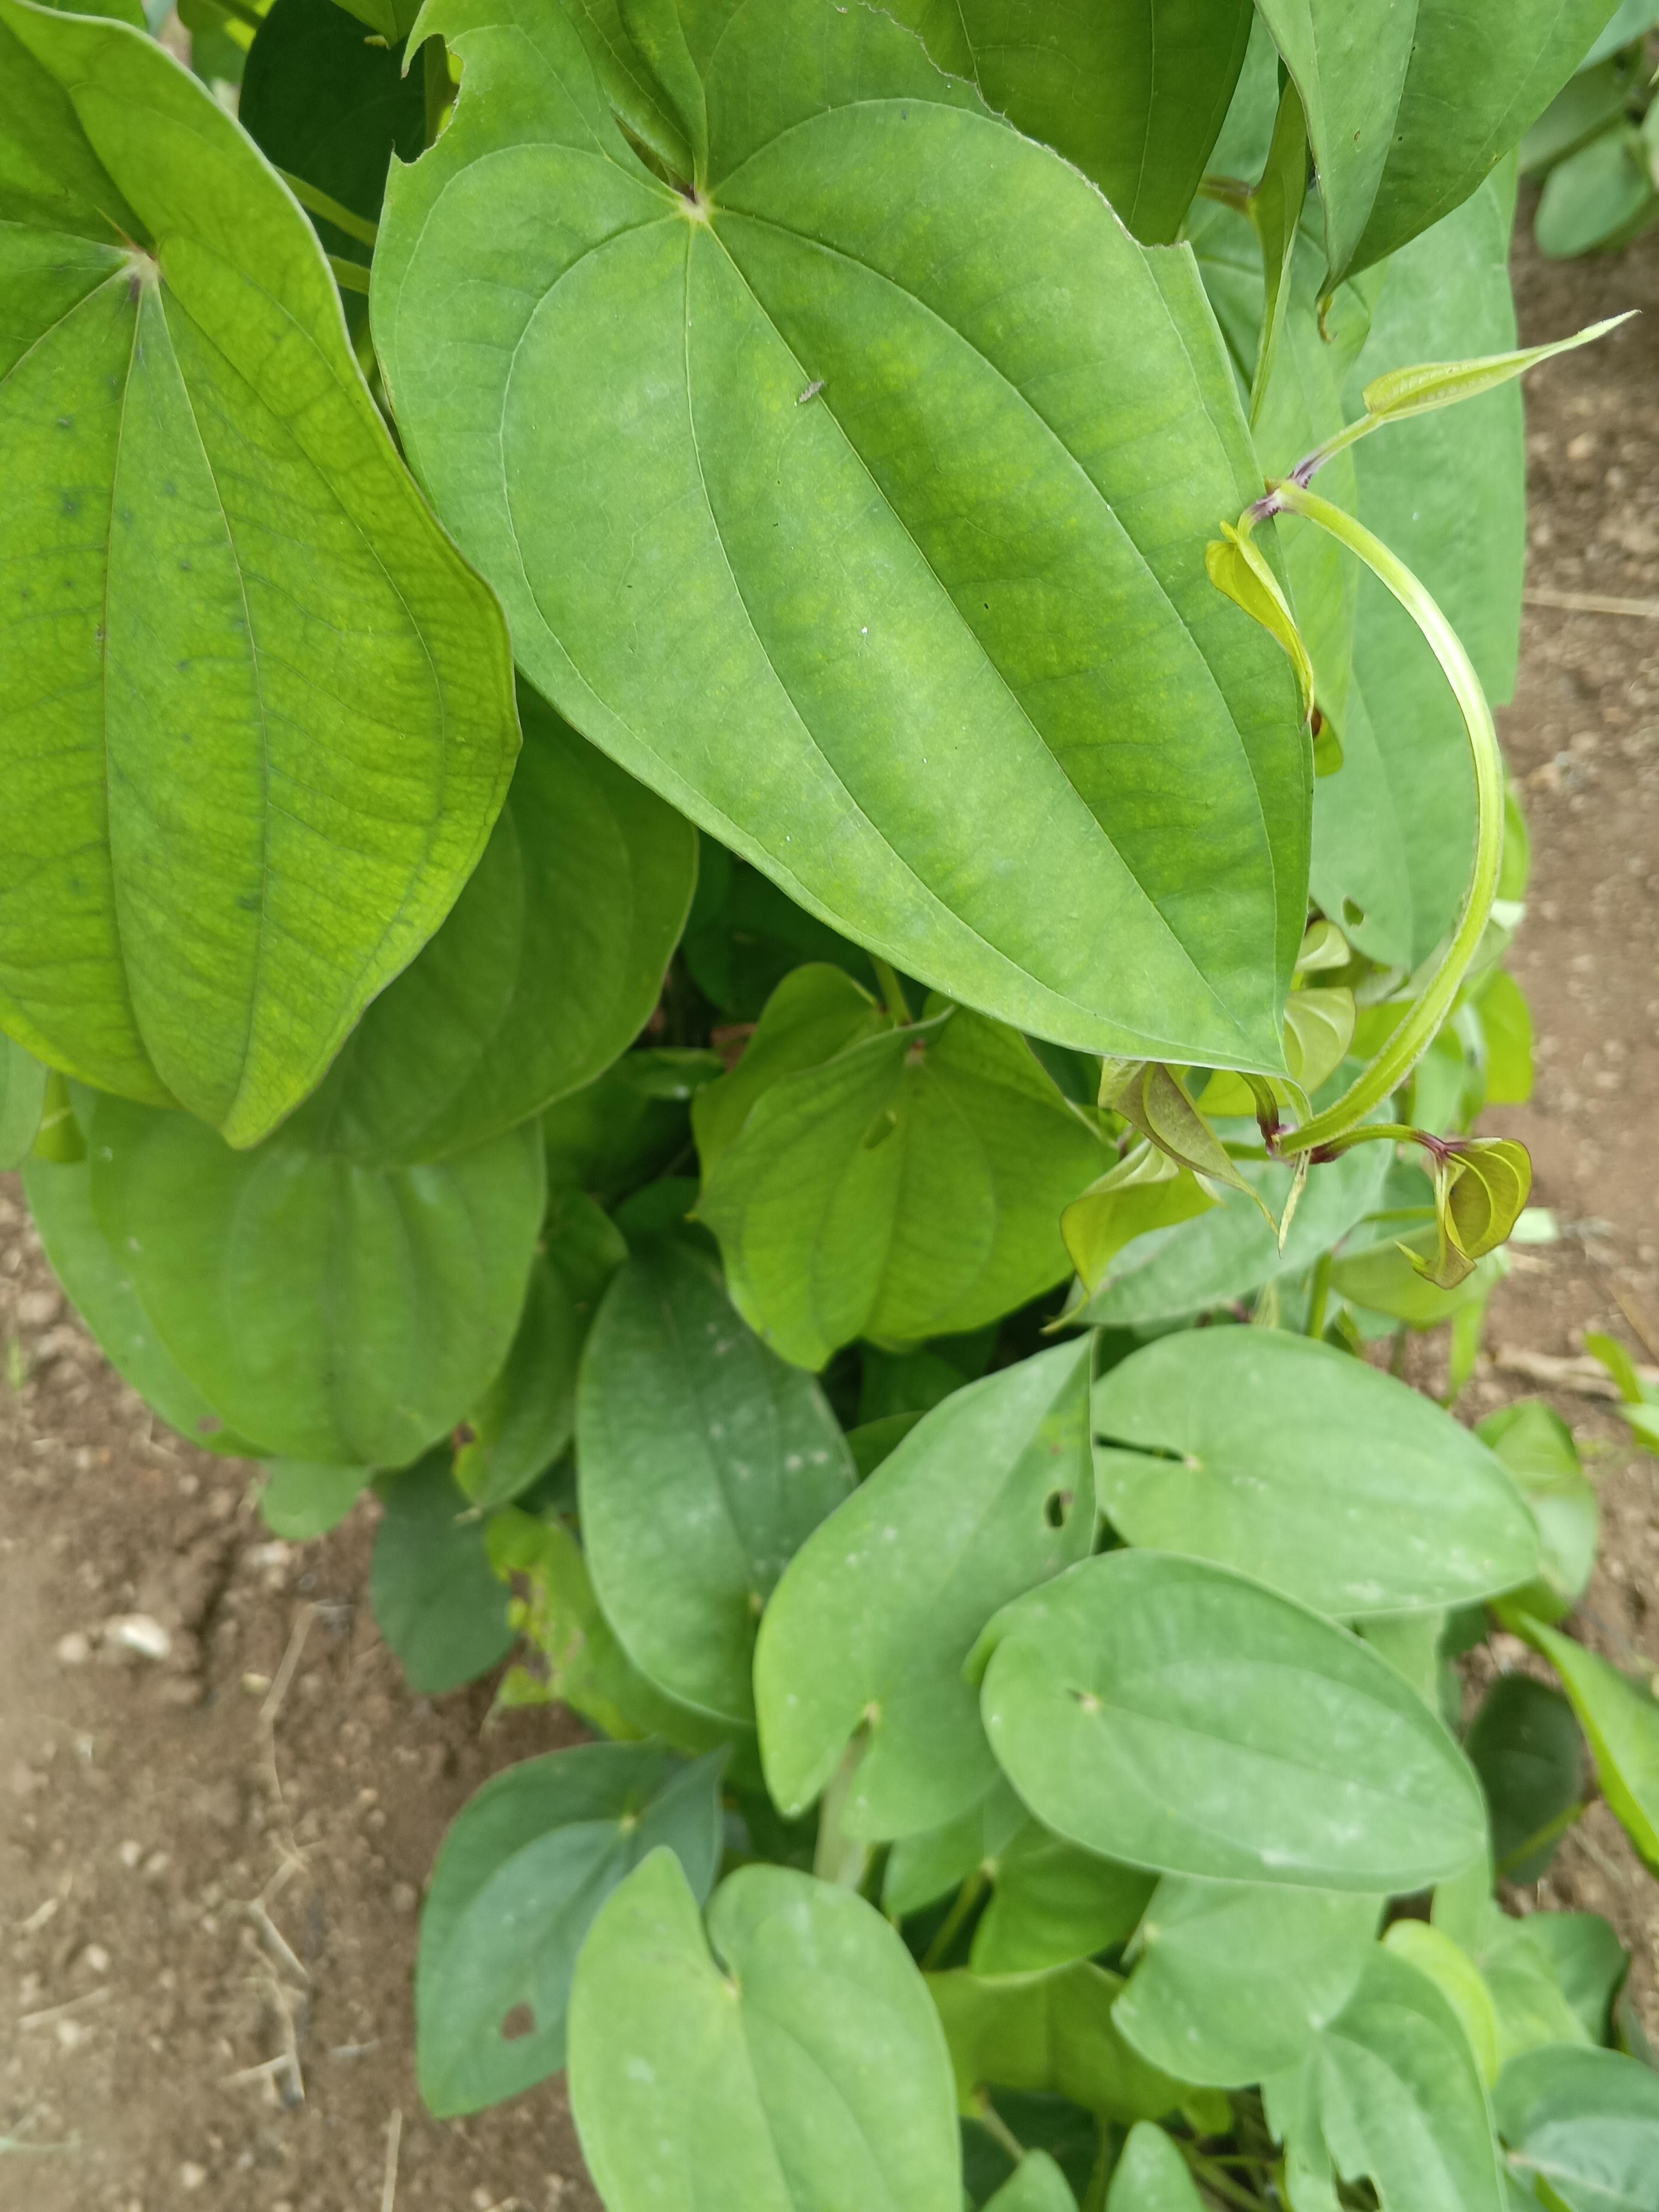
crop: yam
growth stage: vegetative
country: Nigeria
